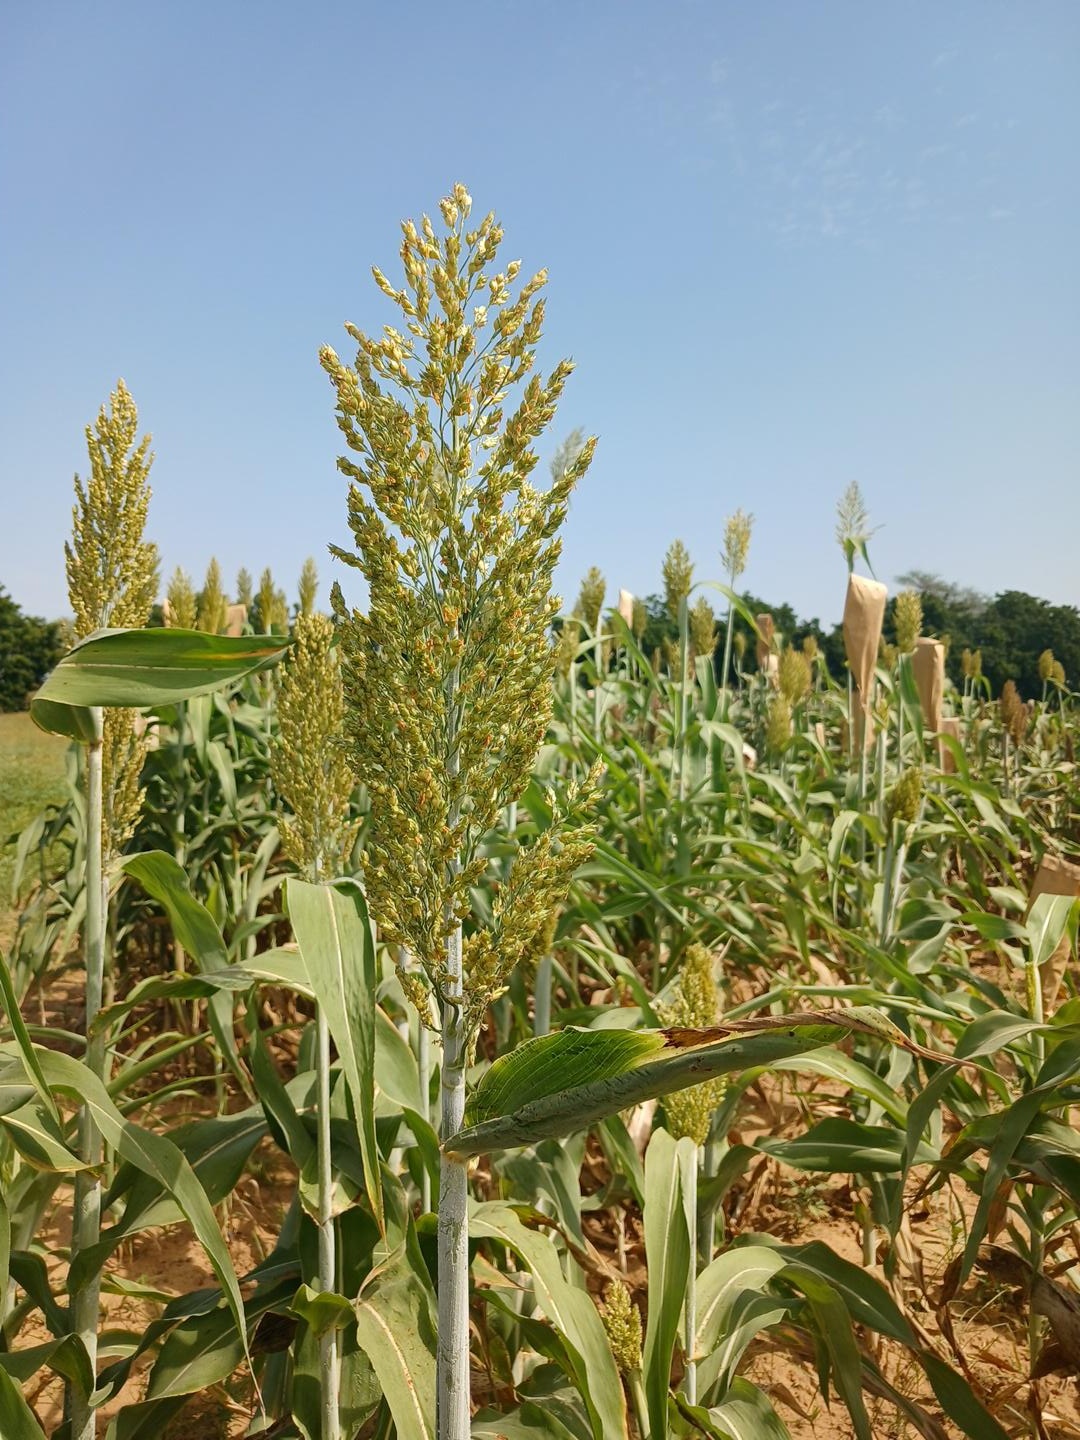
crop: sorghum
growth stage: filling grain
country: Senegal
